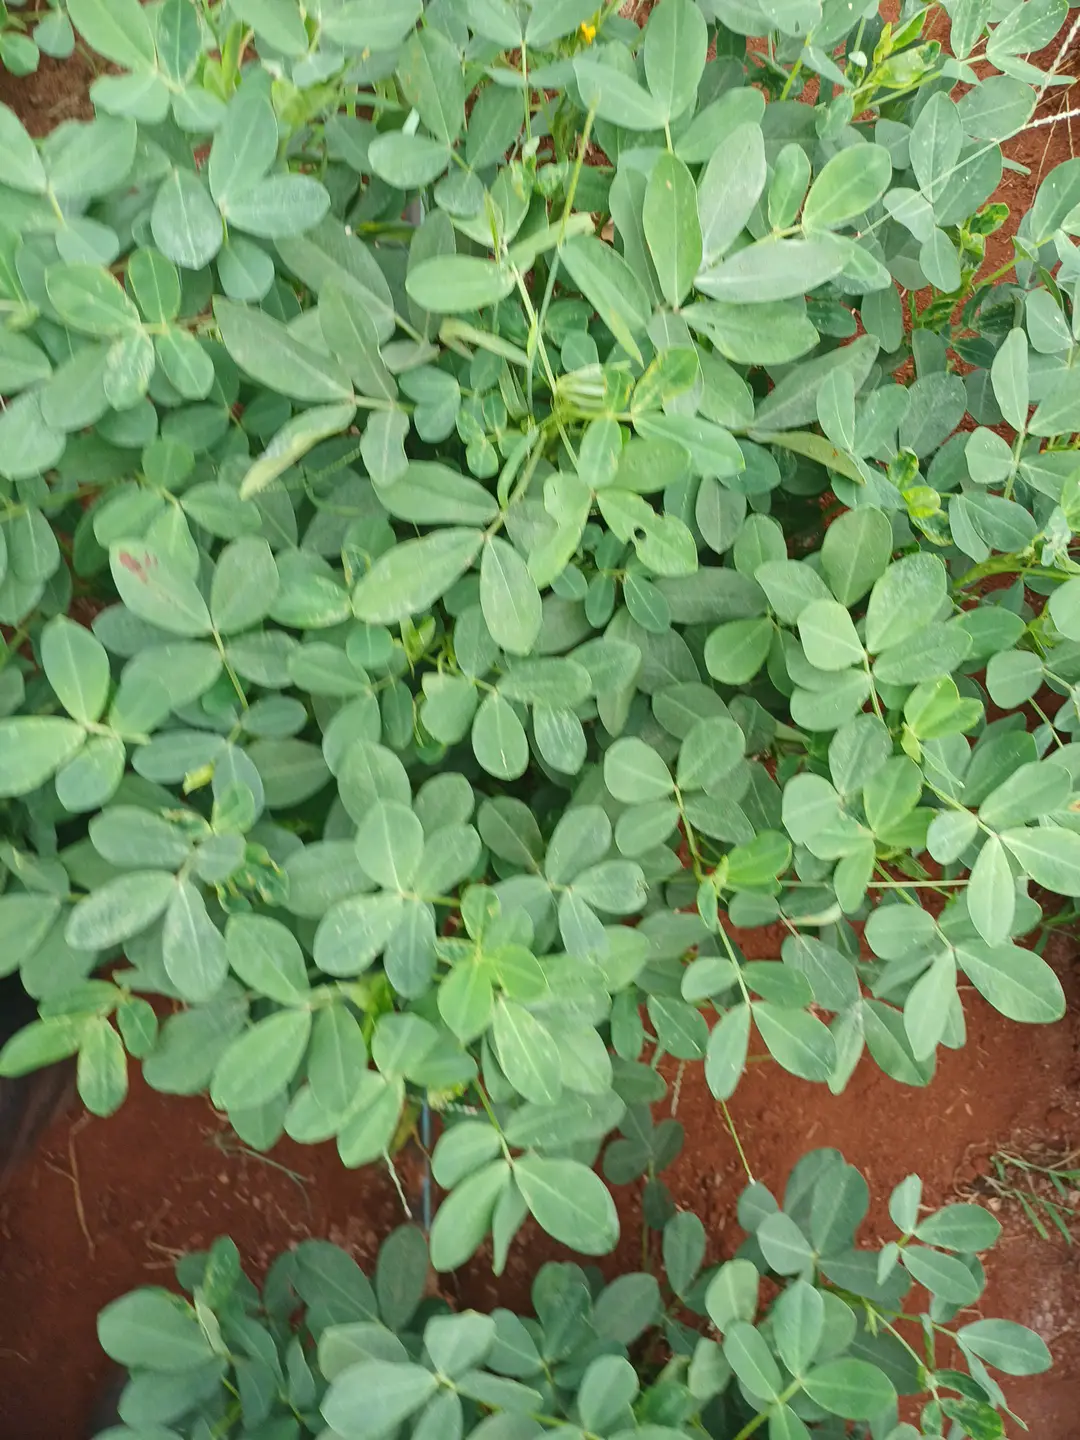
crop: groundnut
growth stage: pegging
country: Kenya
